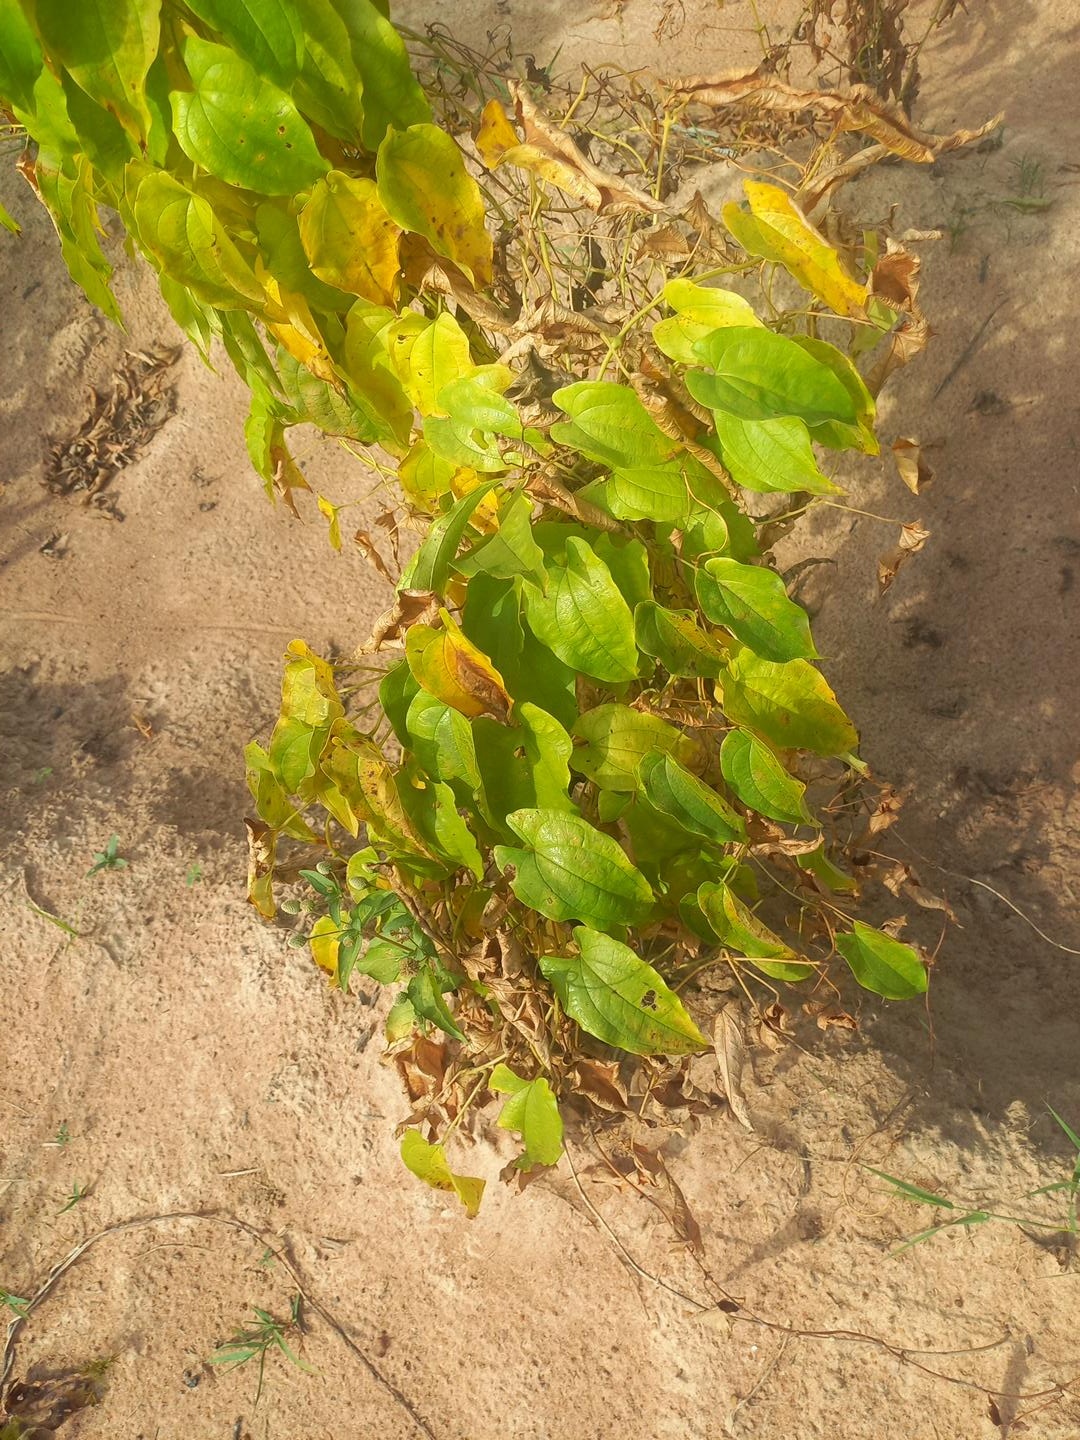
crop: yam
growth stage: maturity
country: Nigeria
